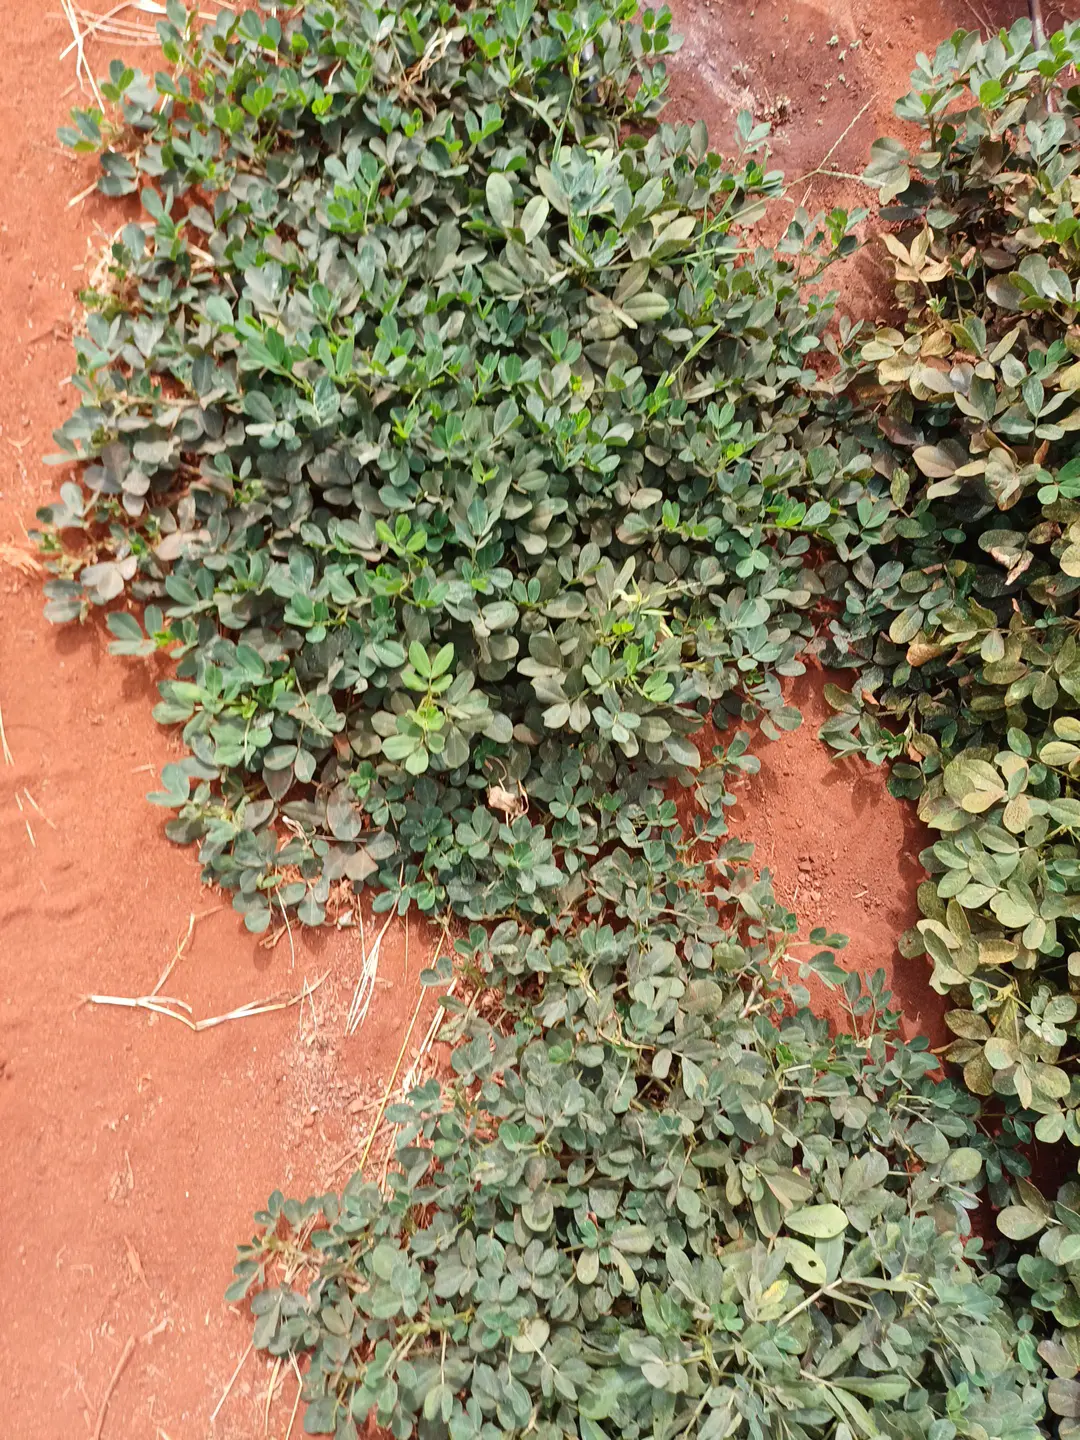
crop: groundnut
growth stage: pegging
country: Kenya
